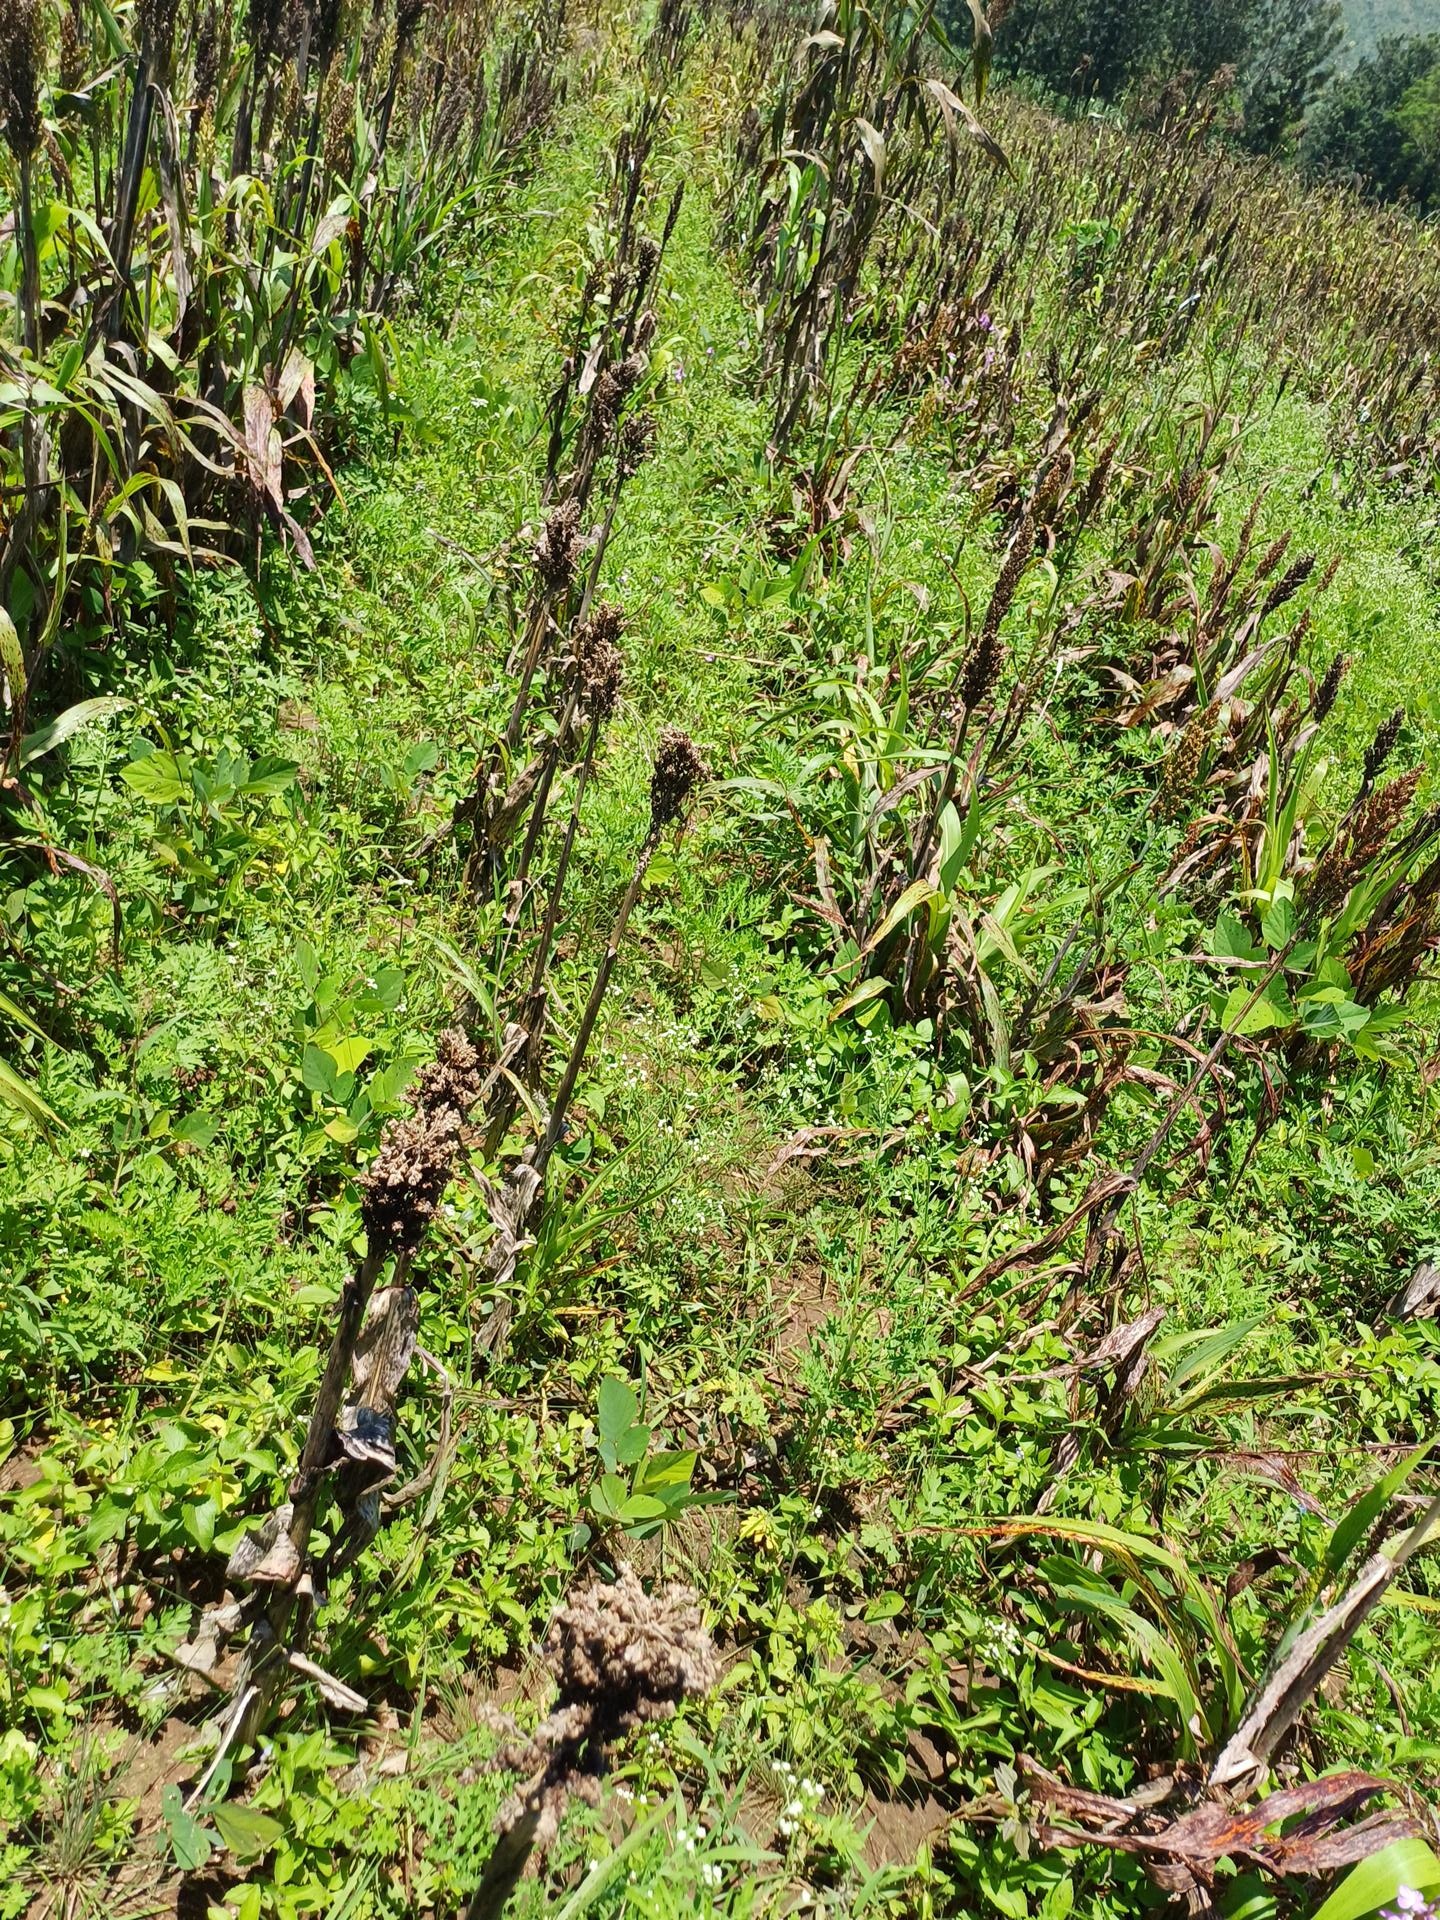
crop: sorghum
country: Kenya
